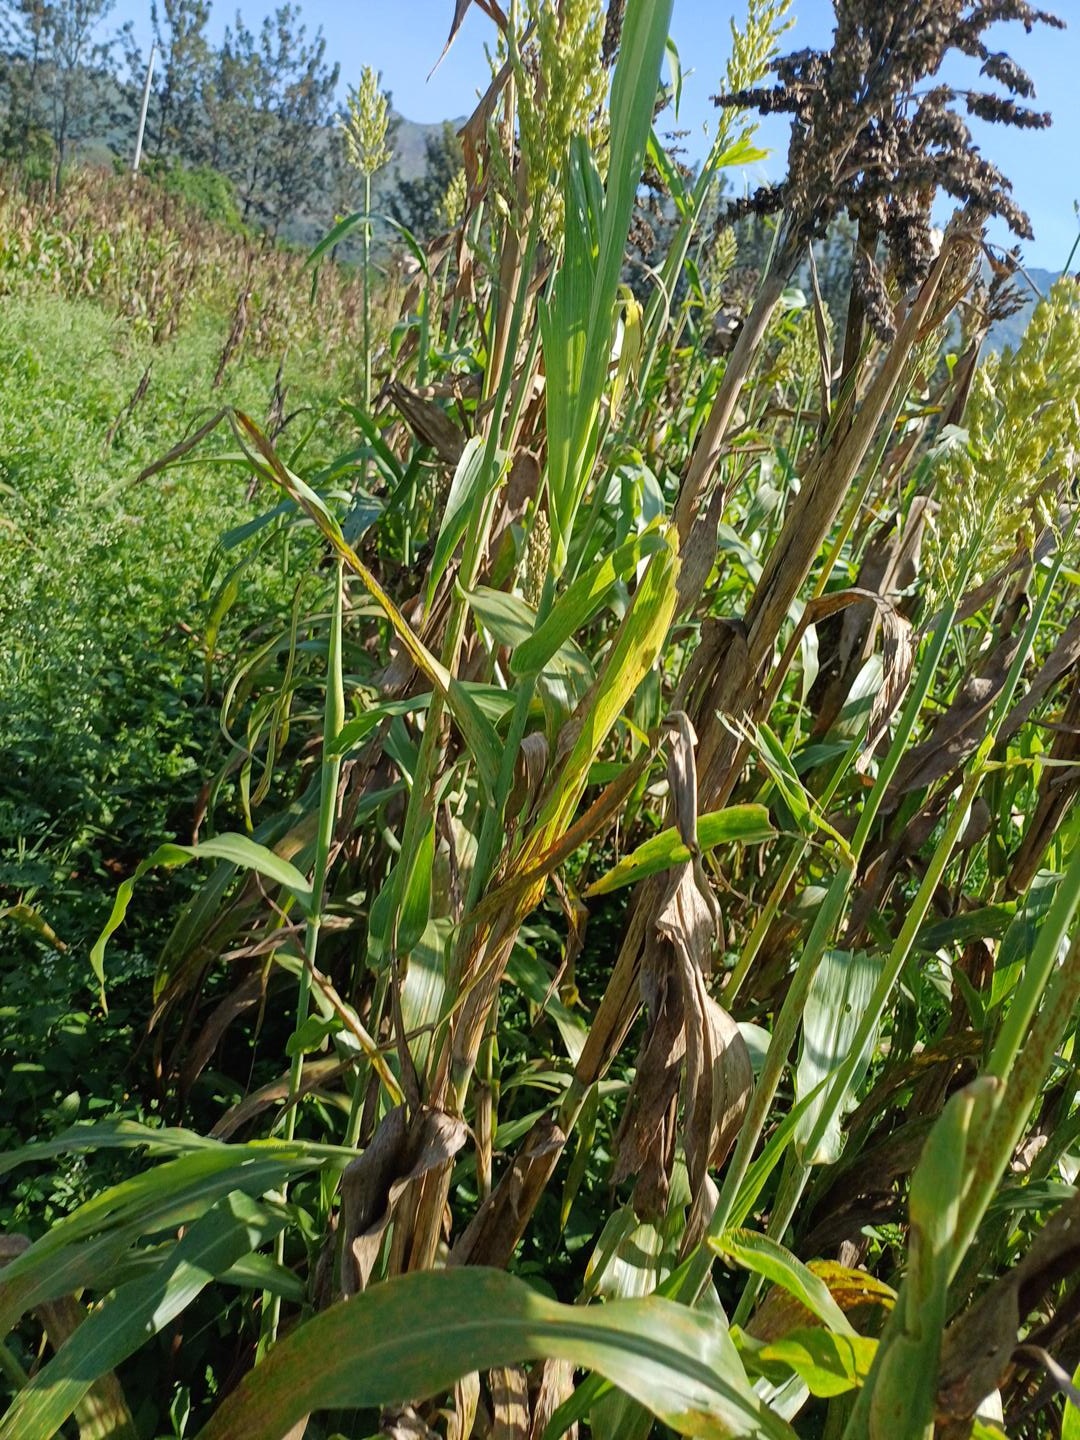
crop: sorghum
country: Kenya
